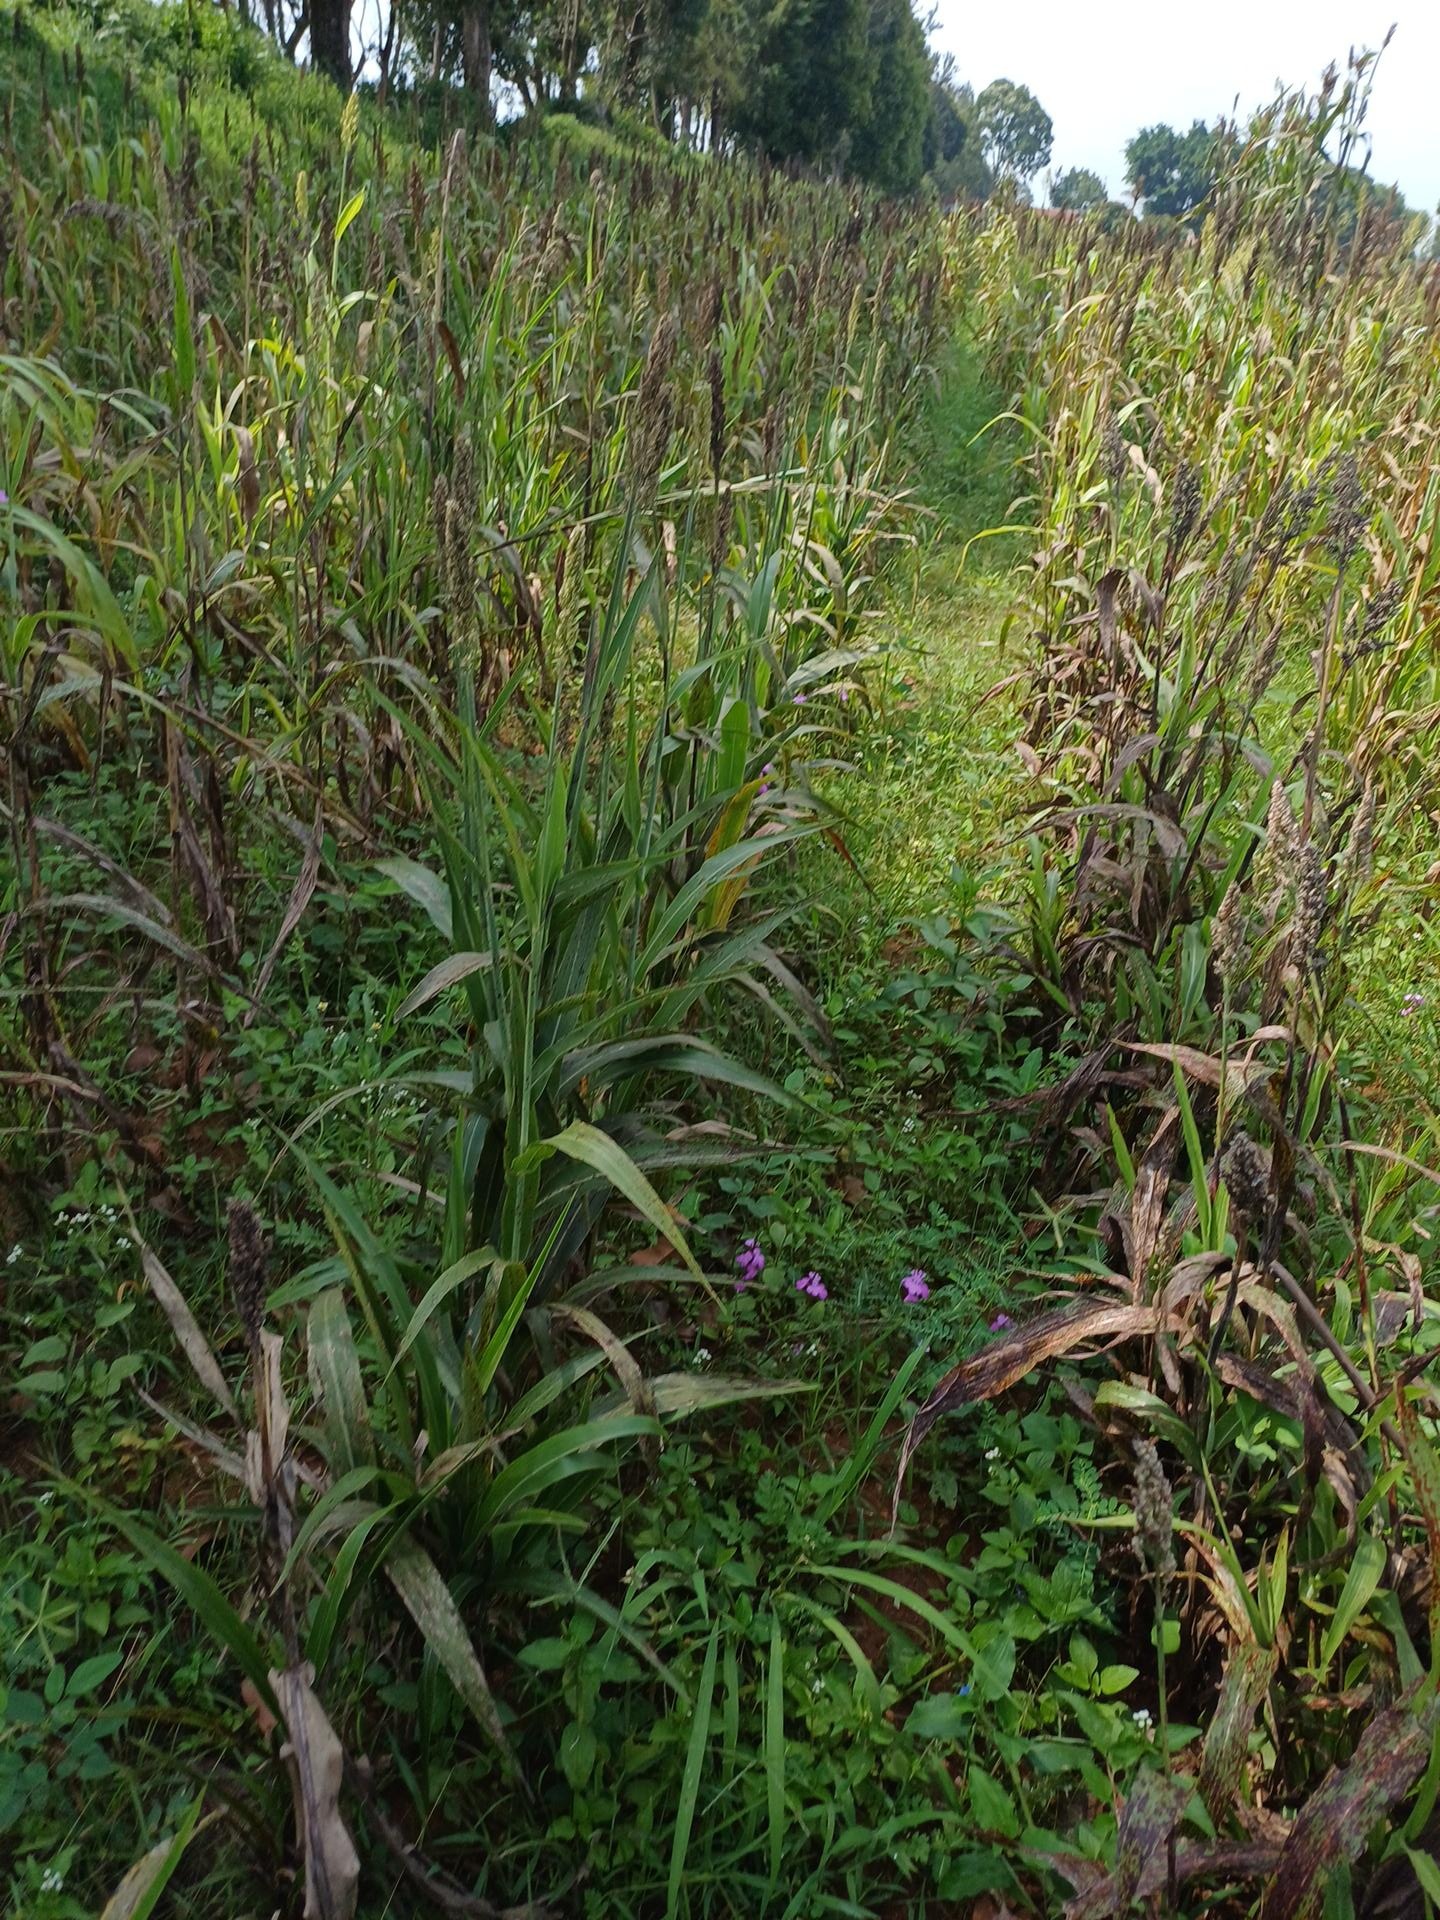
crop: sorghum
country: Kenya
